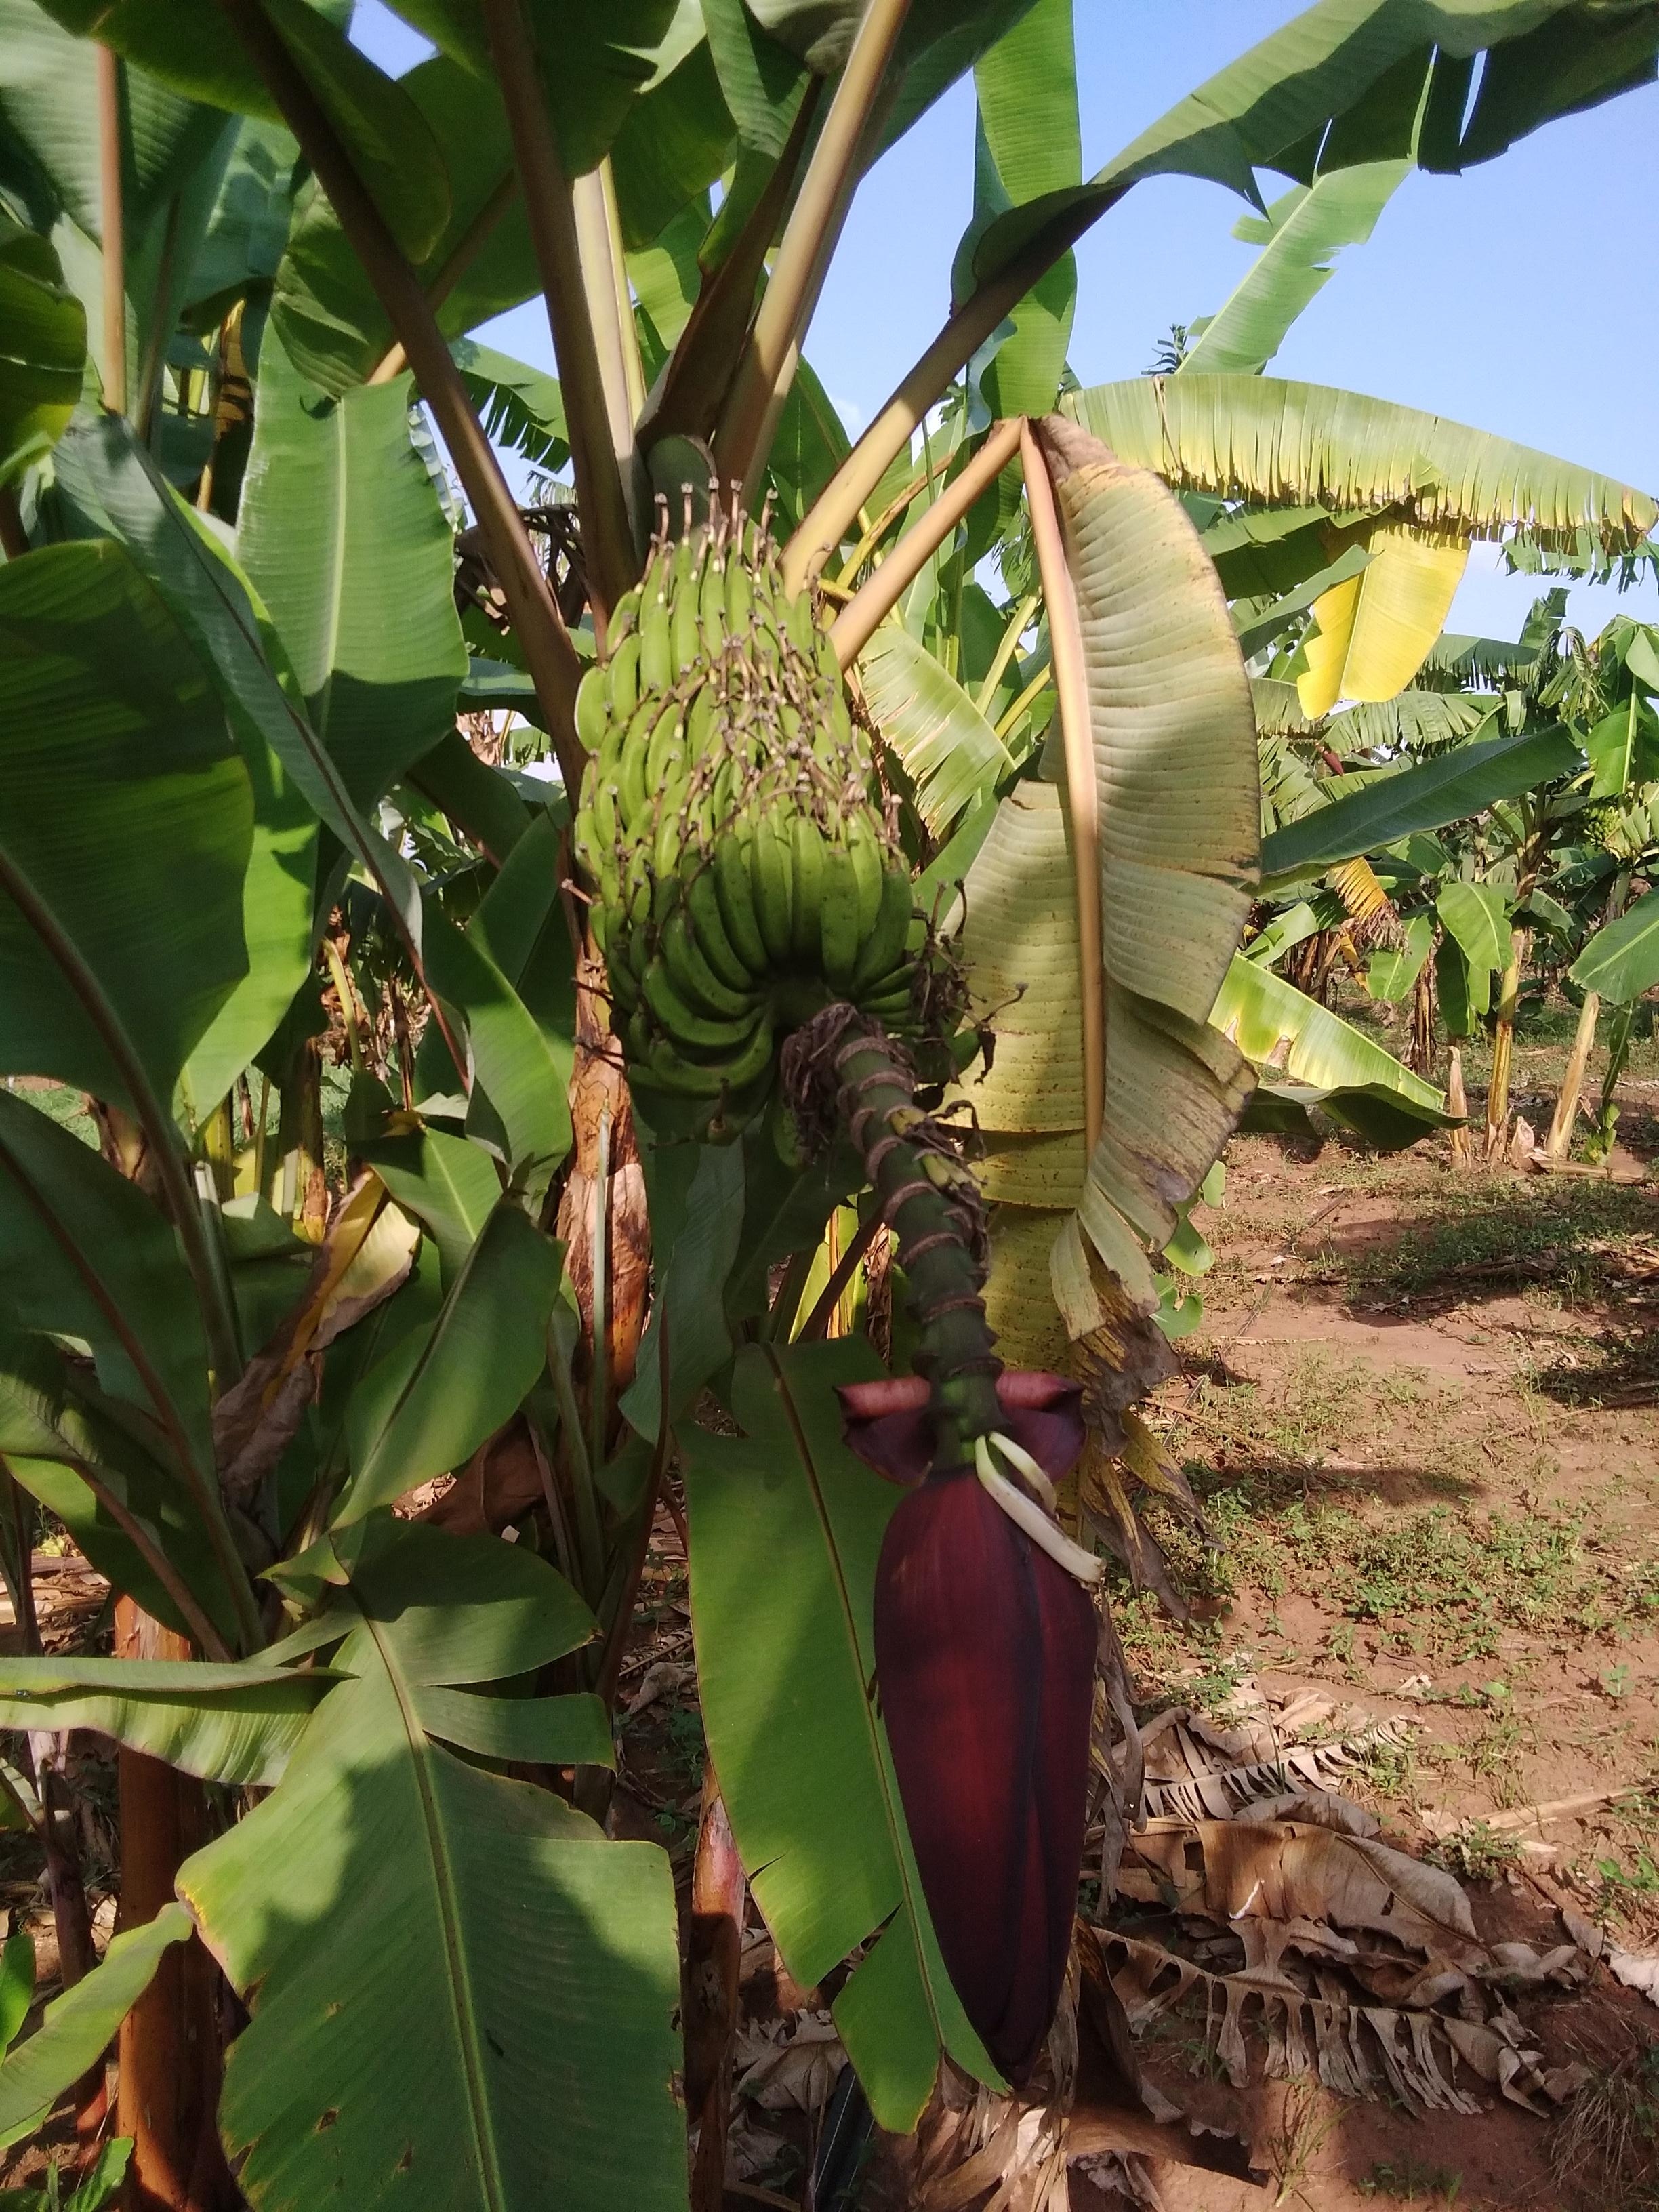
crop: banana
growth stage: development fruit
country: Tanzania
